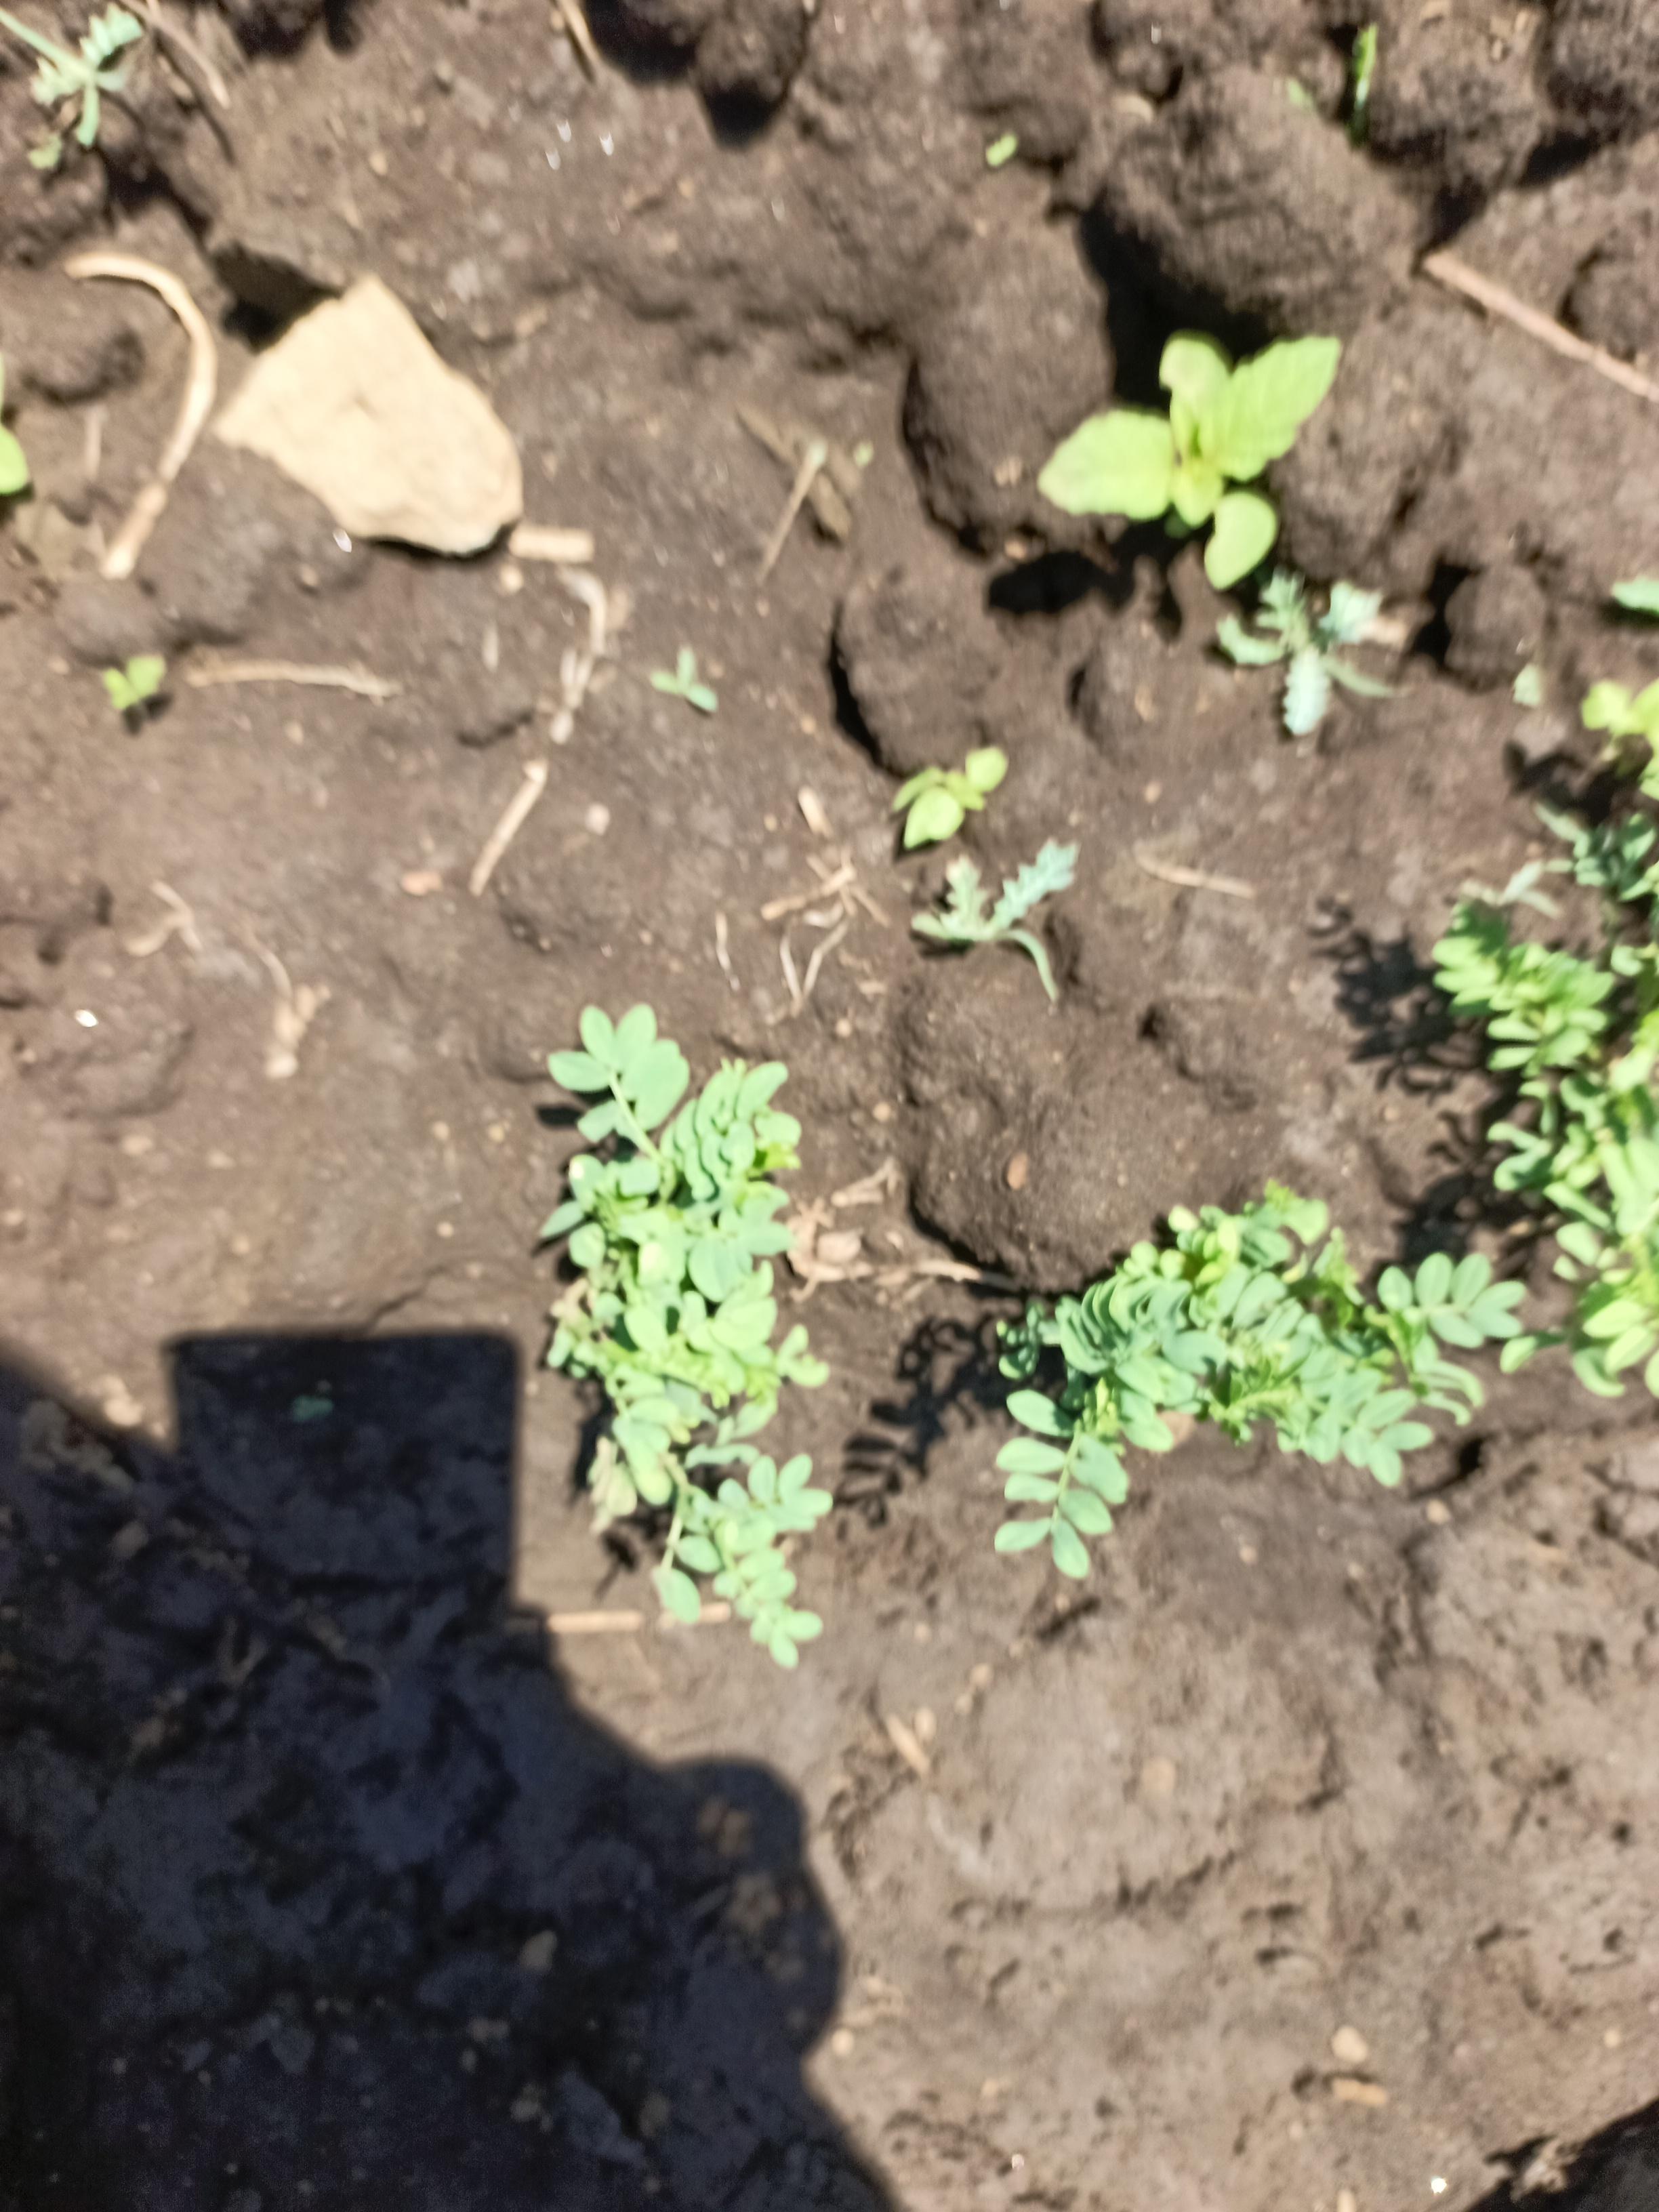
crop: lentil
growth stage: vegetative
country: Tanzania
